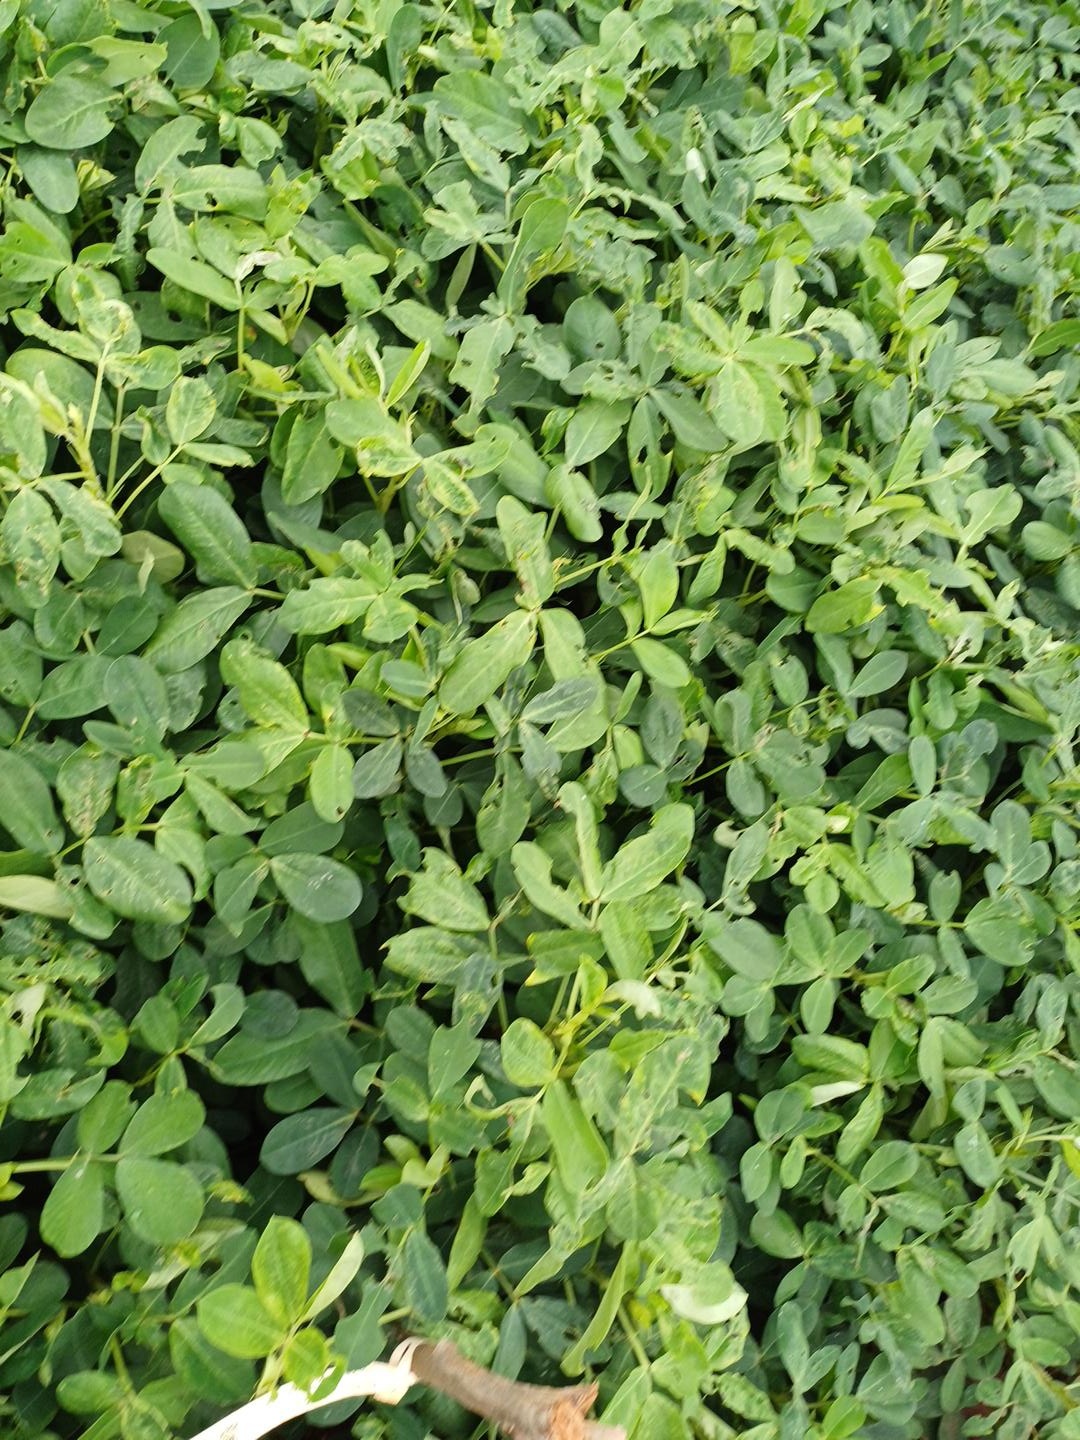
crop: groundnut
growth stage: pegging
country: Kenya
